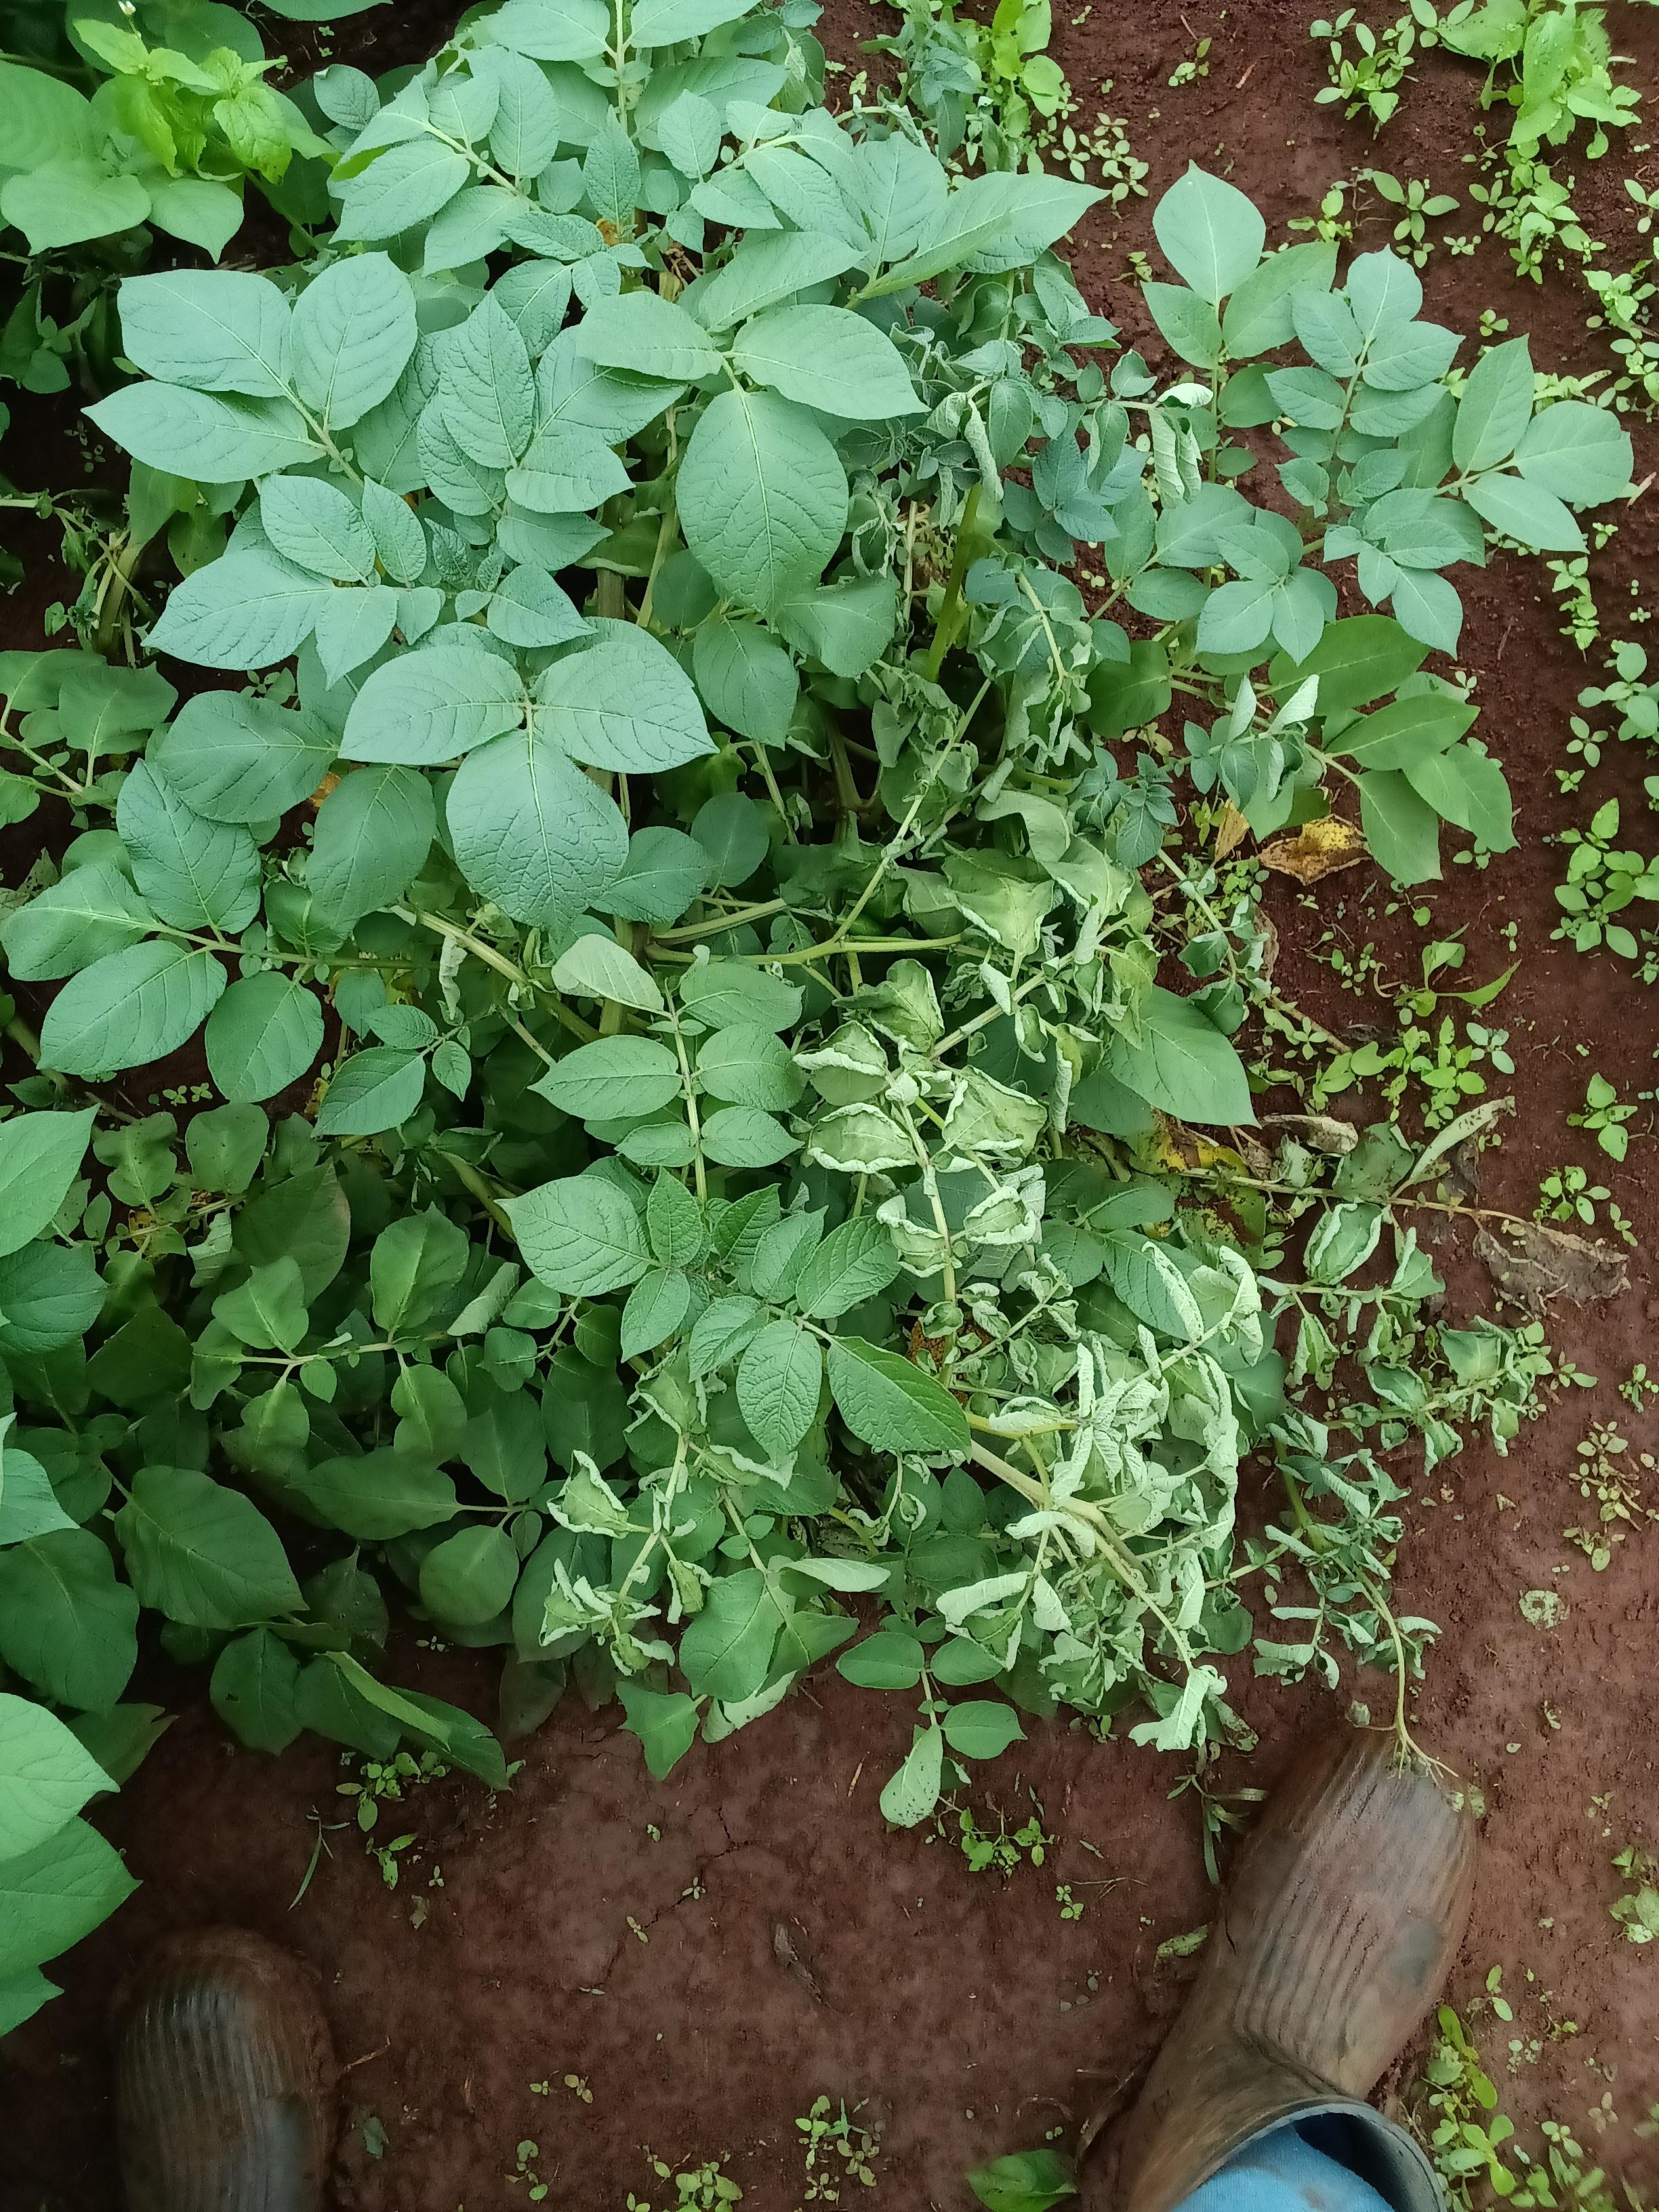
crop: potato
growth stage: vegetative
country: Kenya
